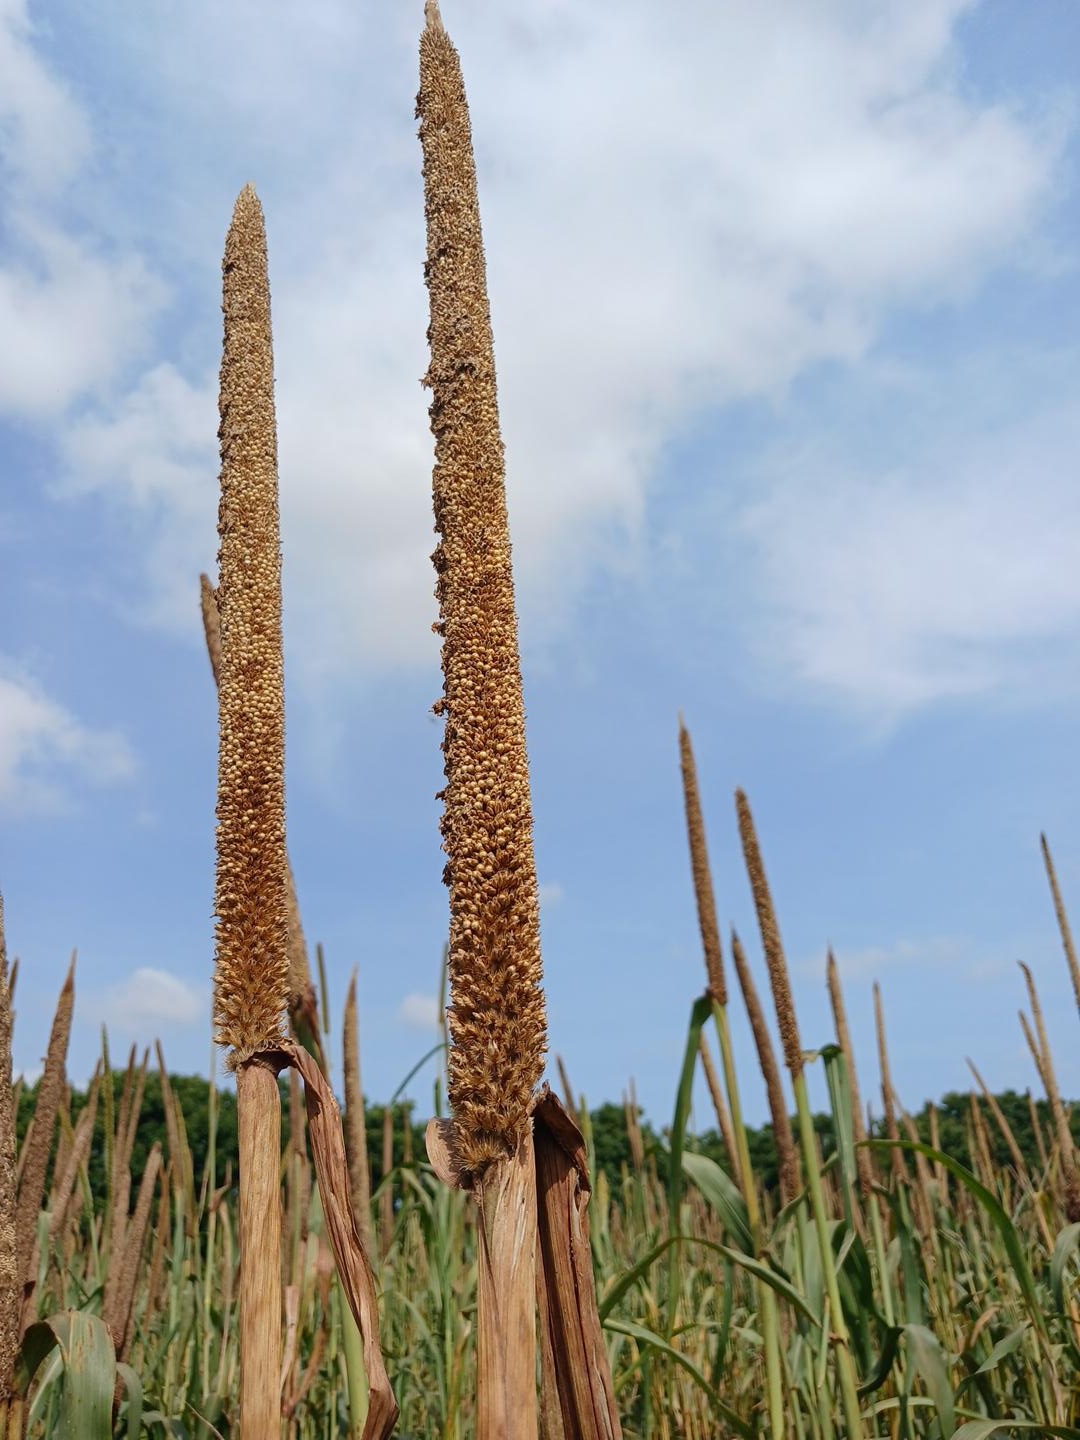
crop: pearl millet
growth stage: maturity
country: Senegal
